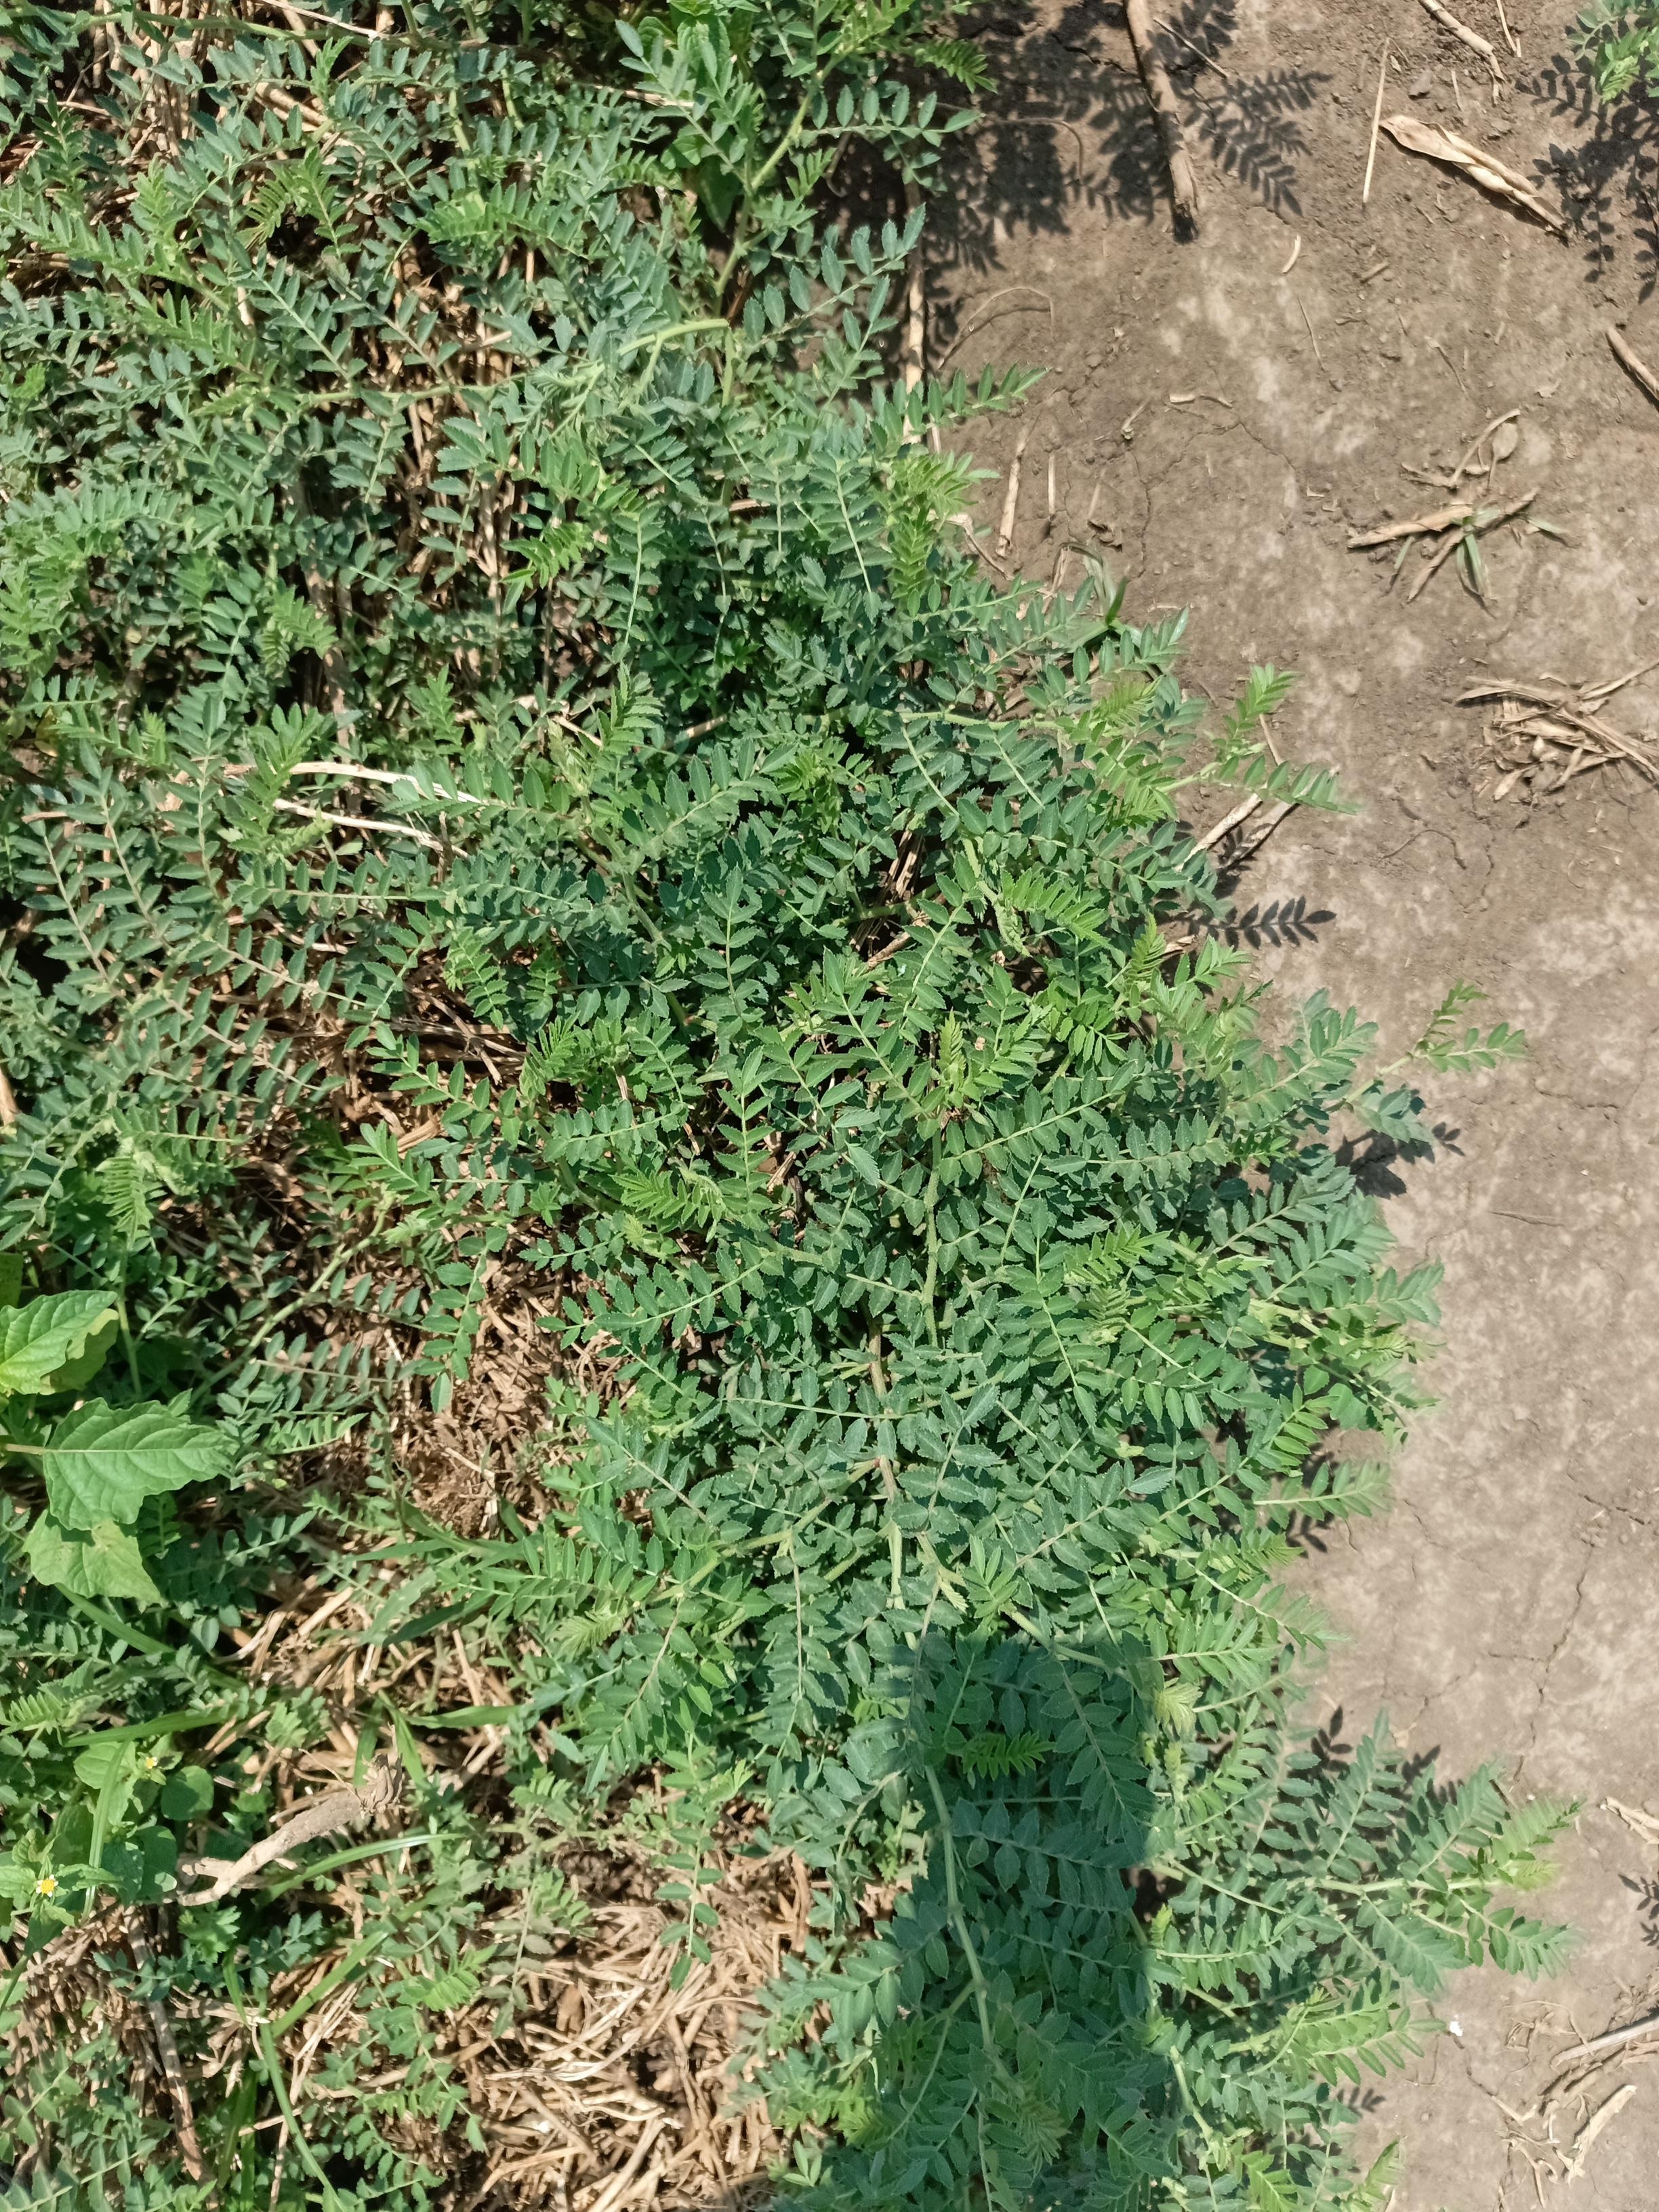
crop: chickpea
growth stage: flowering
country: Tanzania
